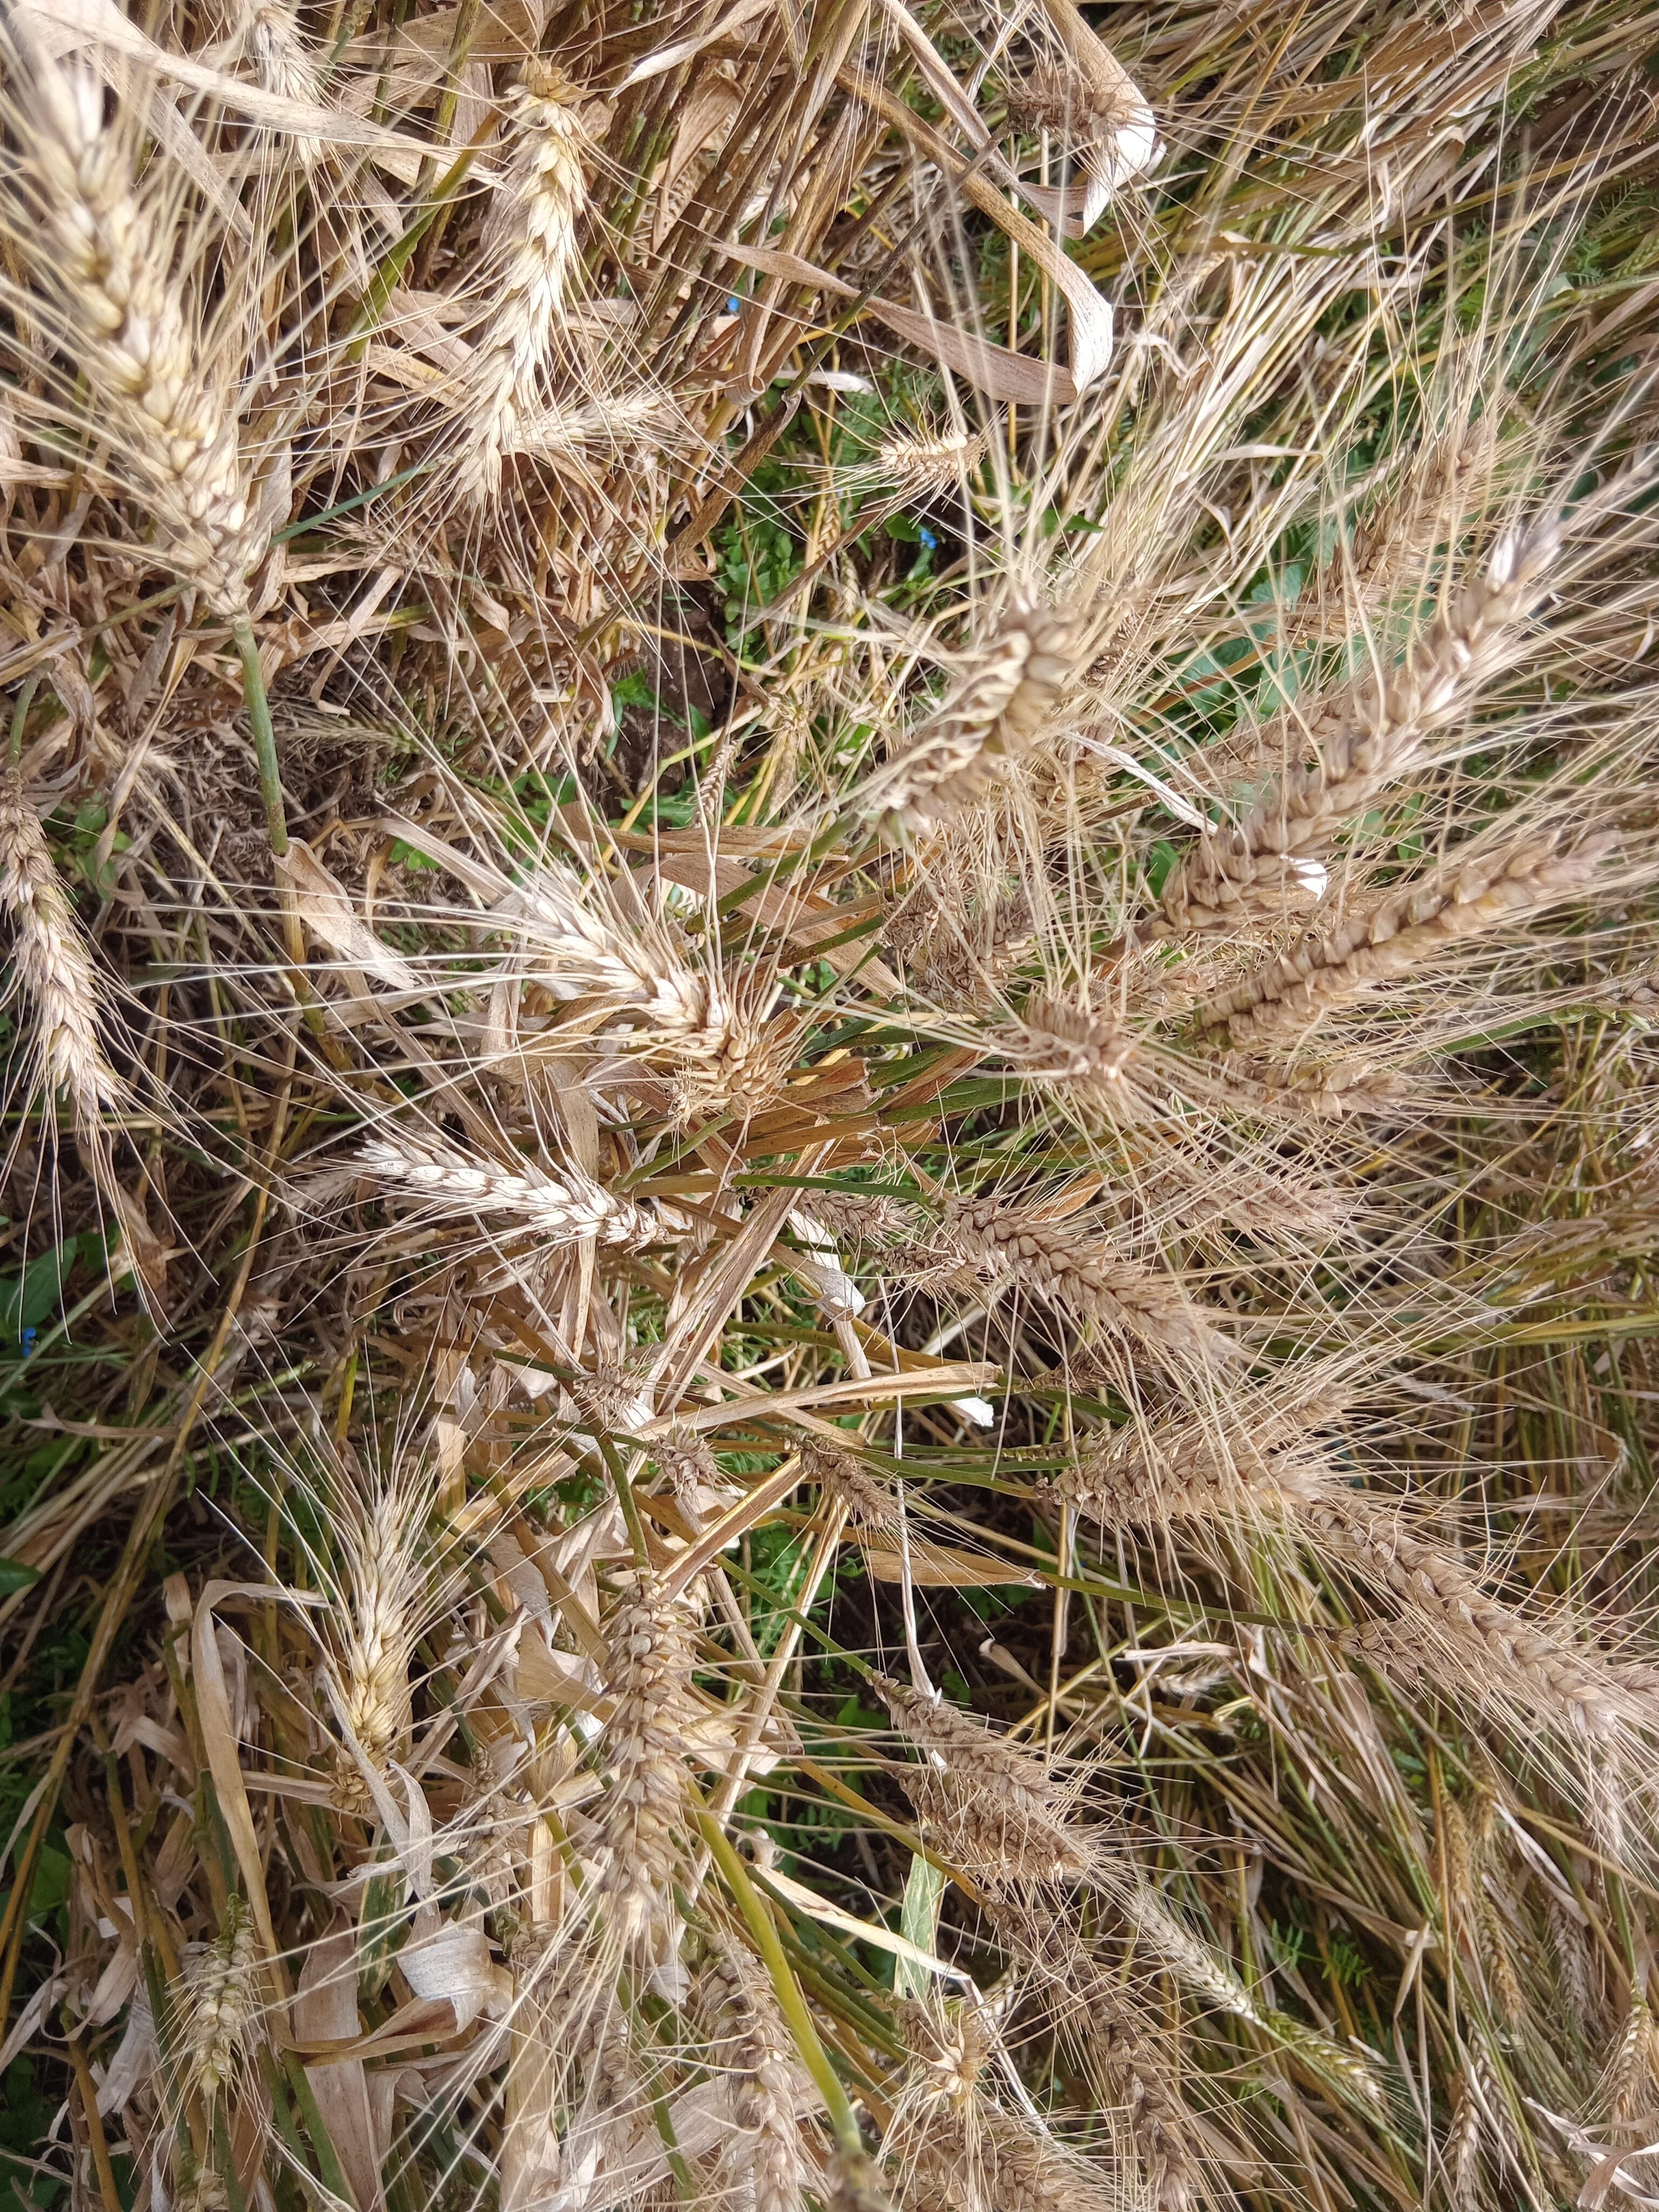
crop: wheat
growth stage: maturity
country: Kenya
